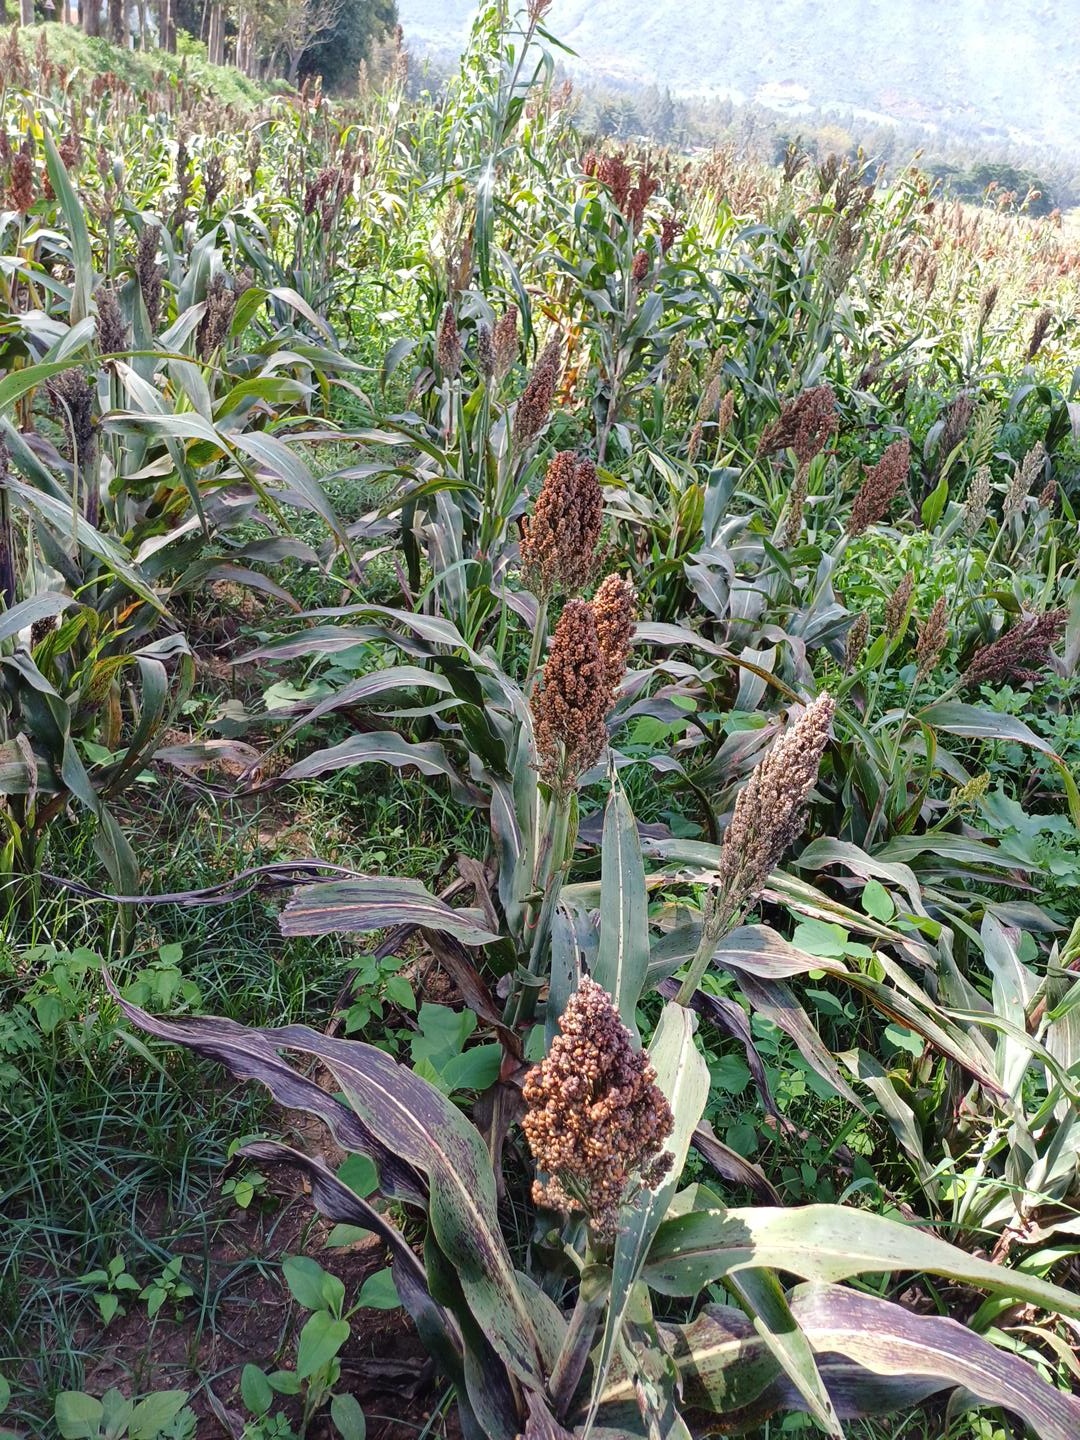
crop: sorghum
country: Kenya
